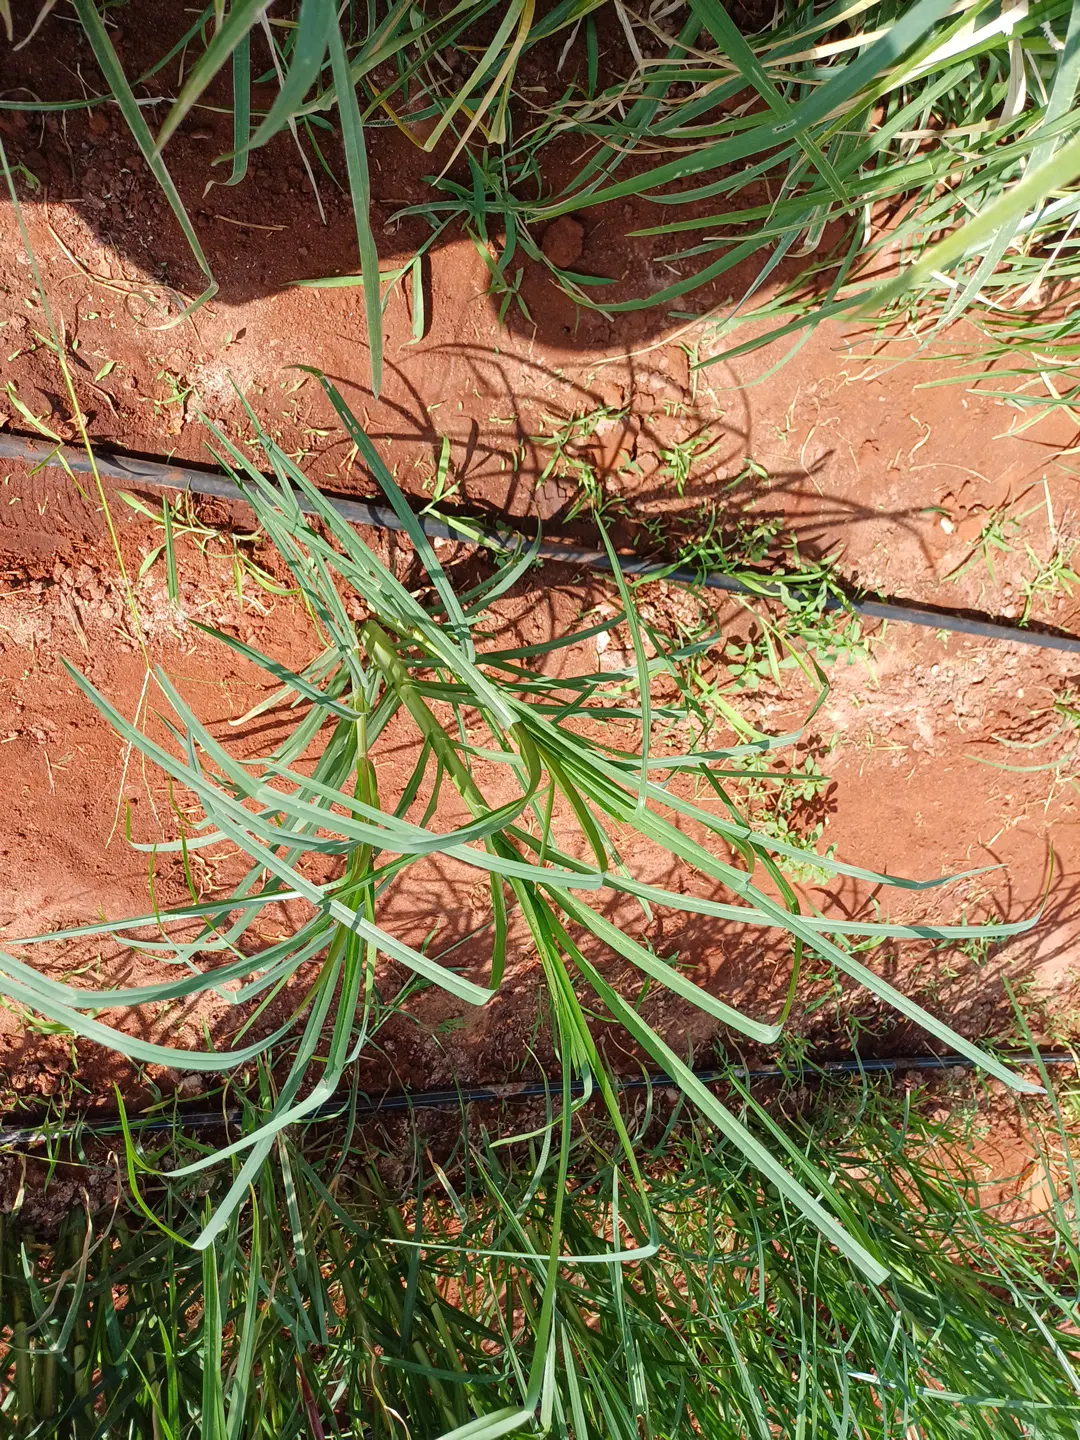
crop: finger millet
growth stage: flowering
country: Kenya
